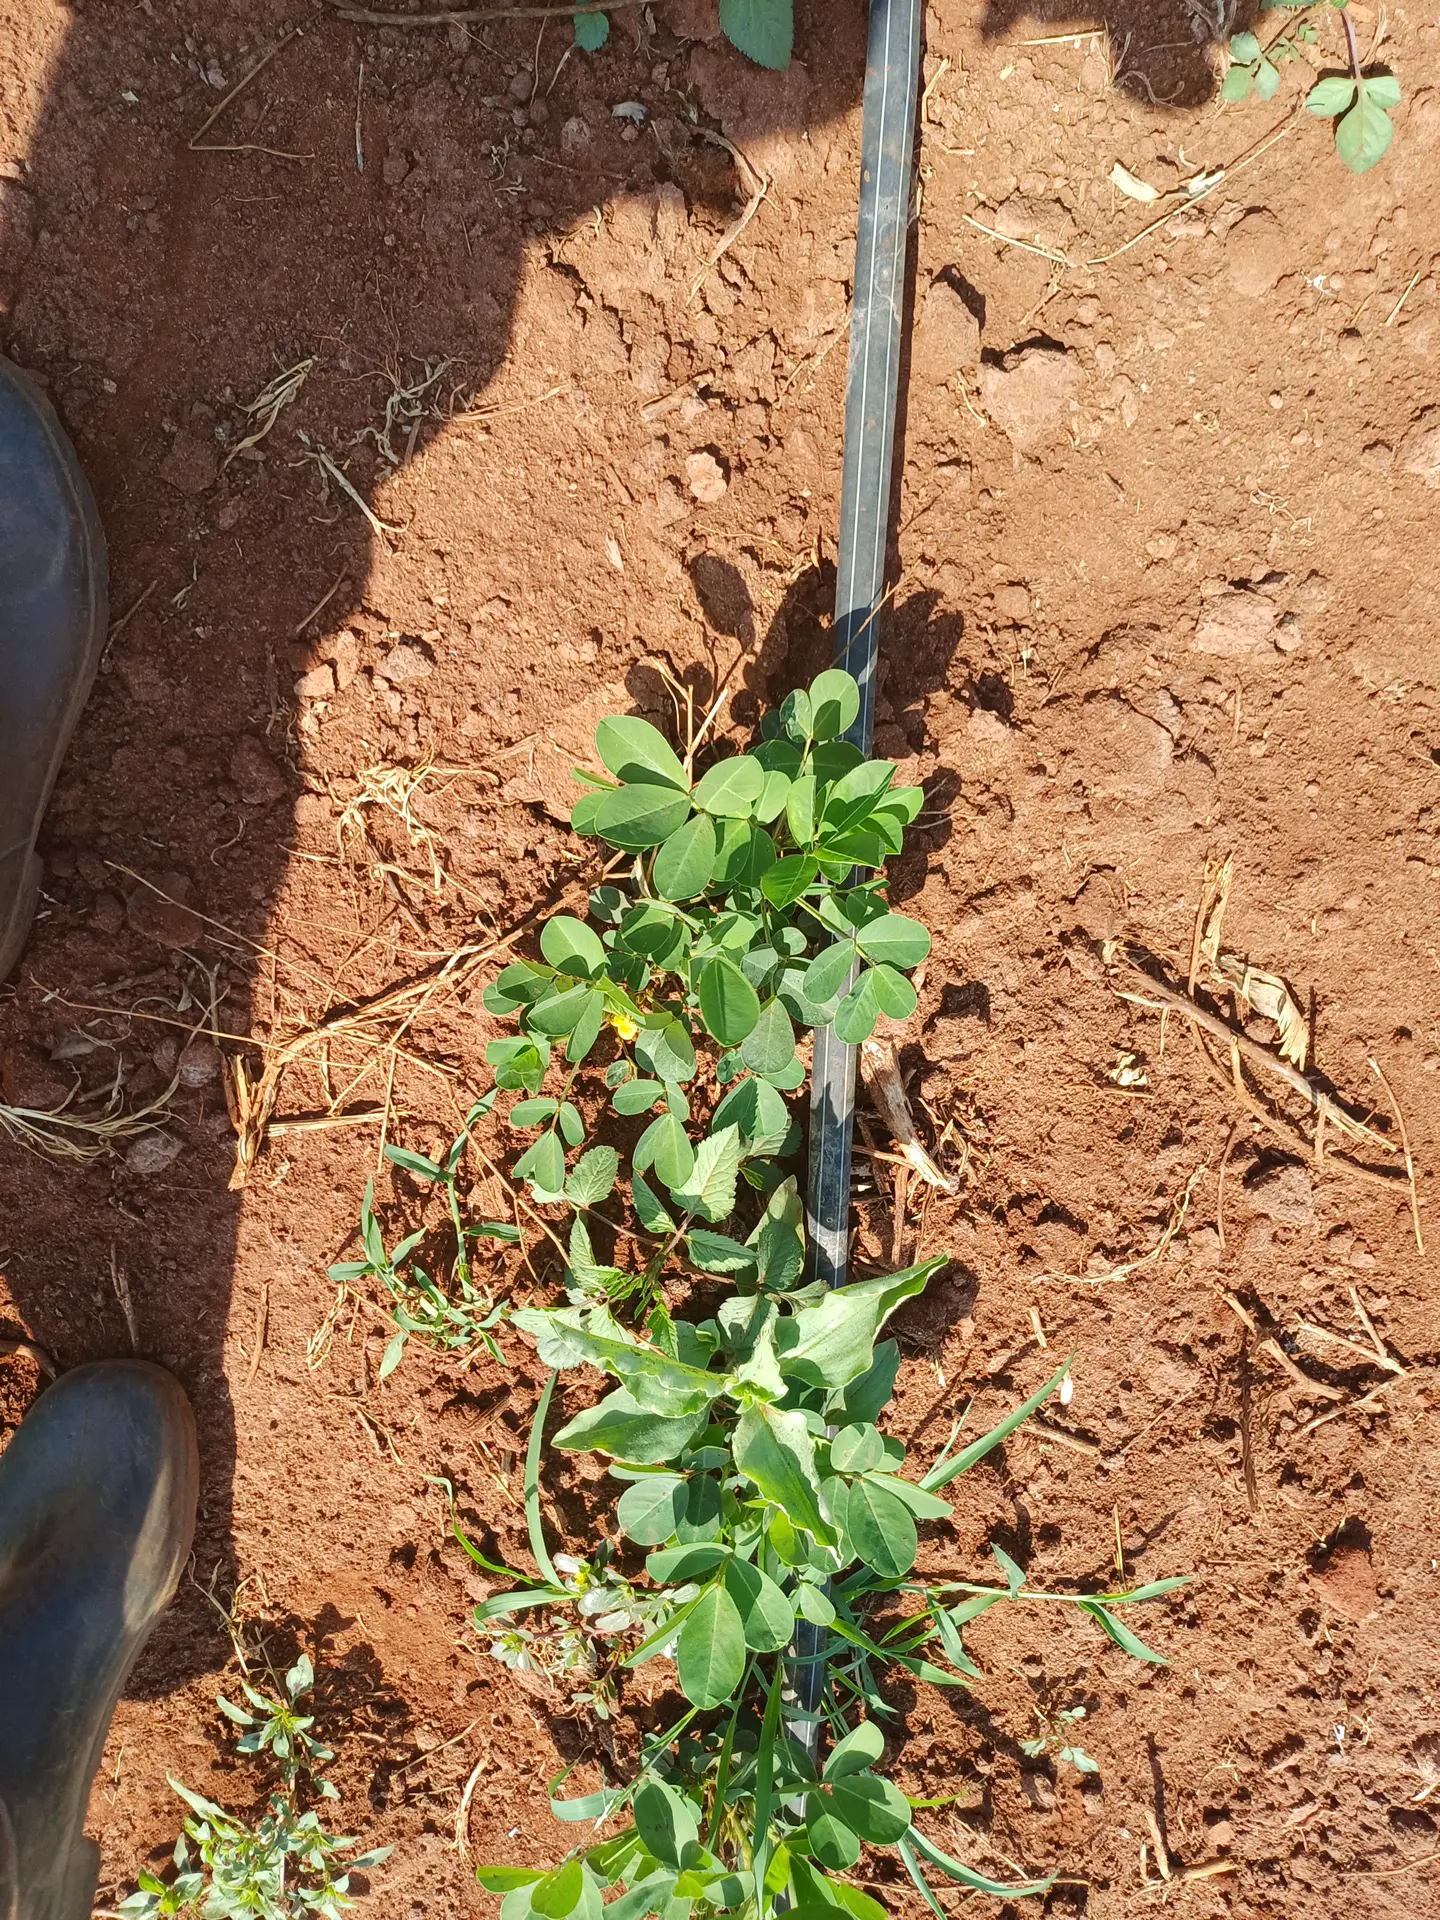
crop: groundnut
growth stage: vegetative
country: Kenya
